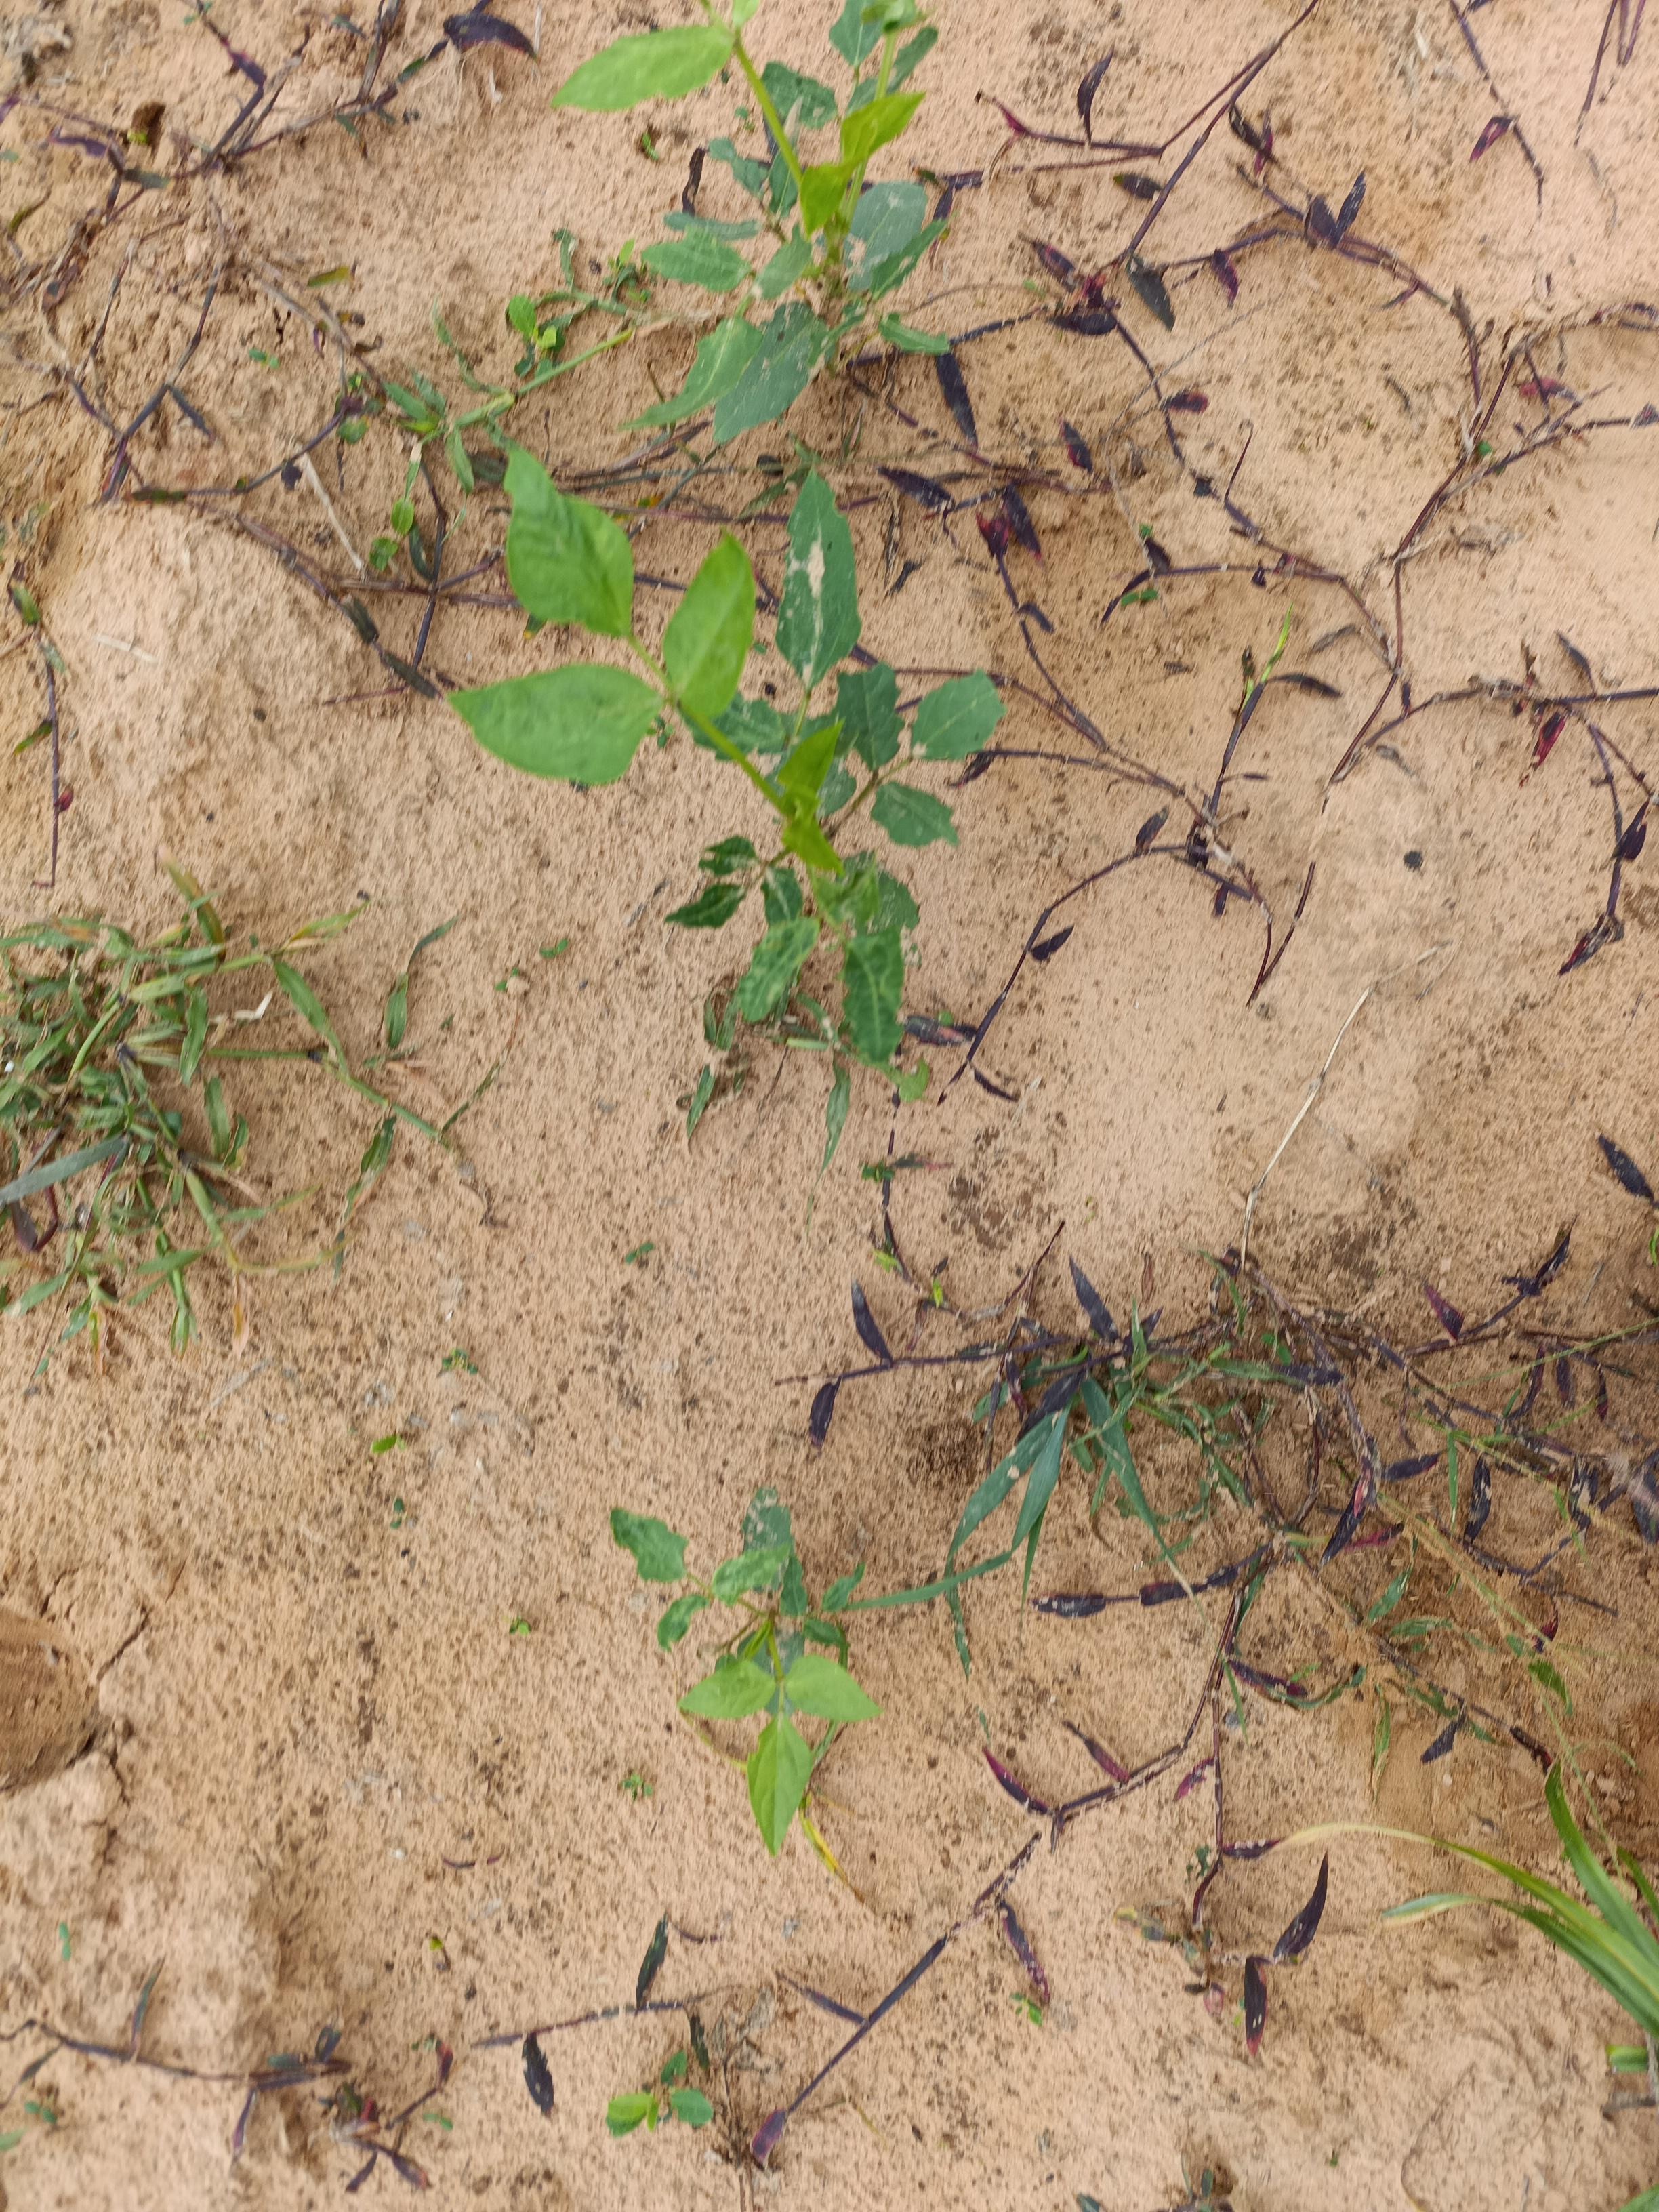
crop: cowpea
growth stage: emergence
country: Nigeria
